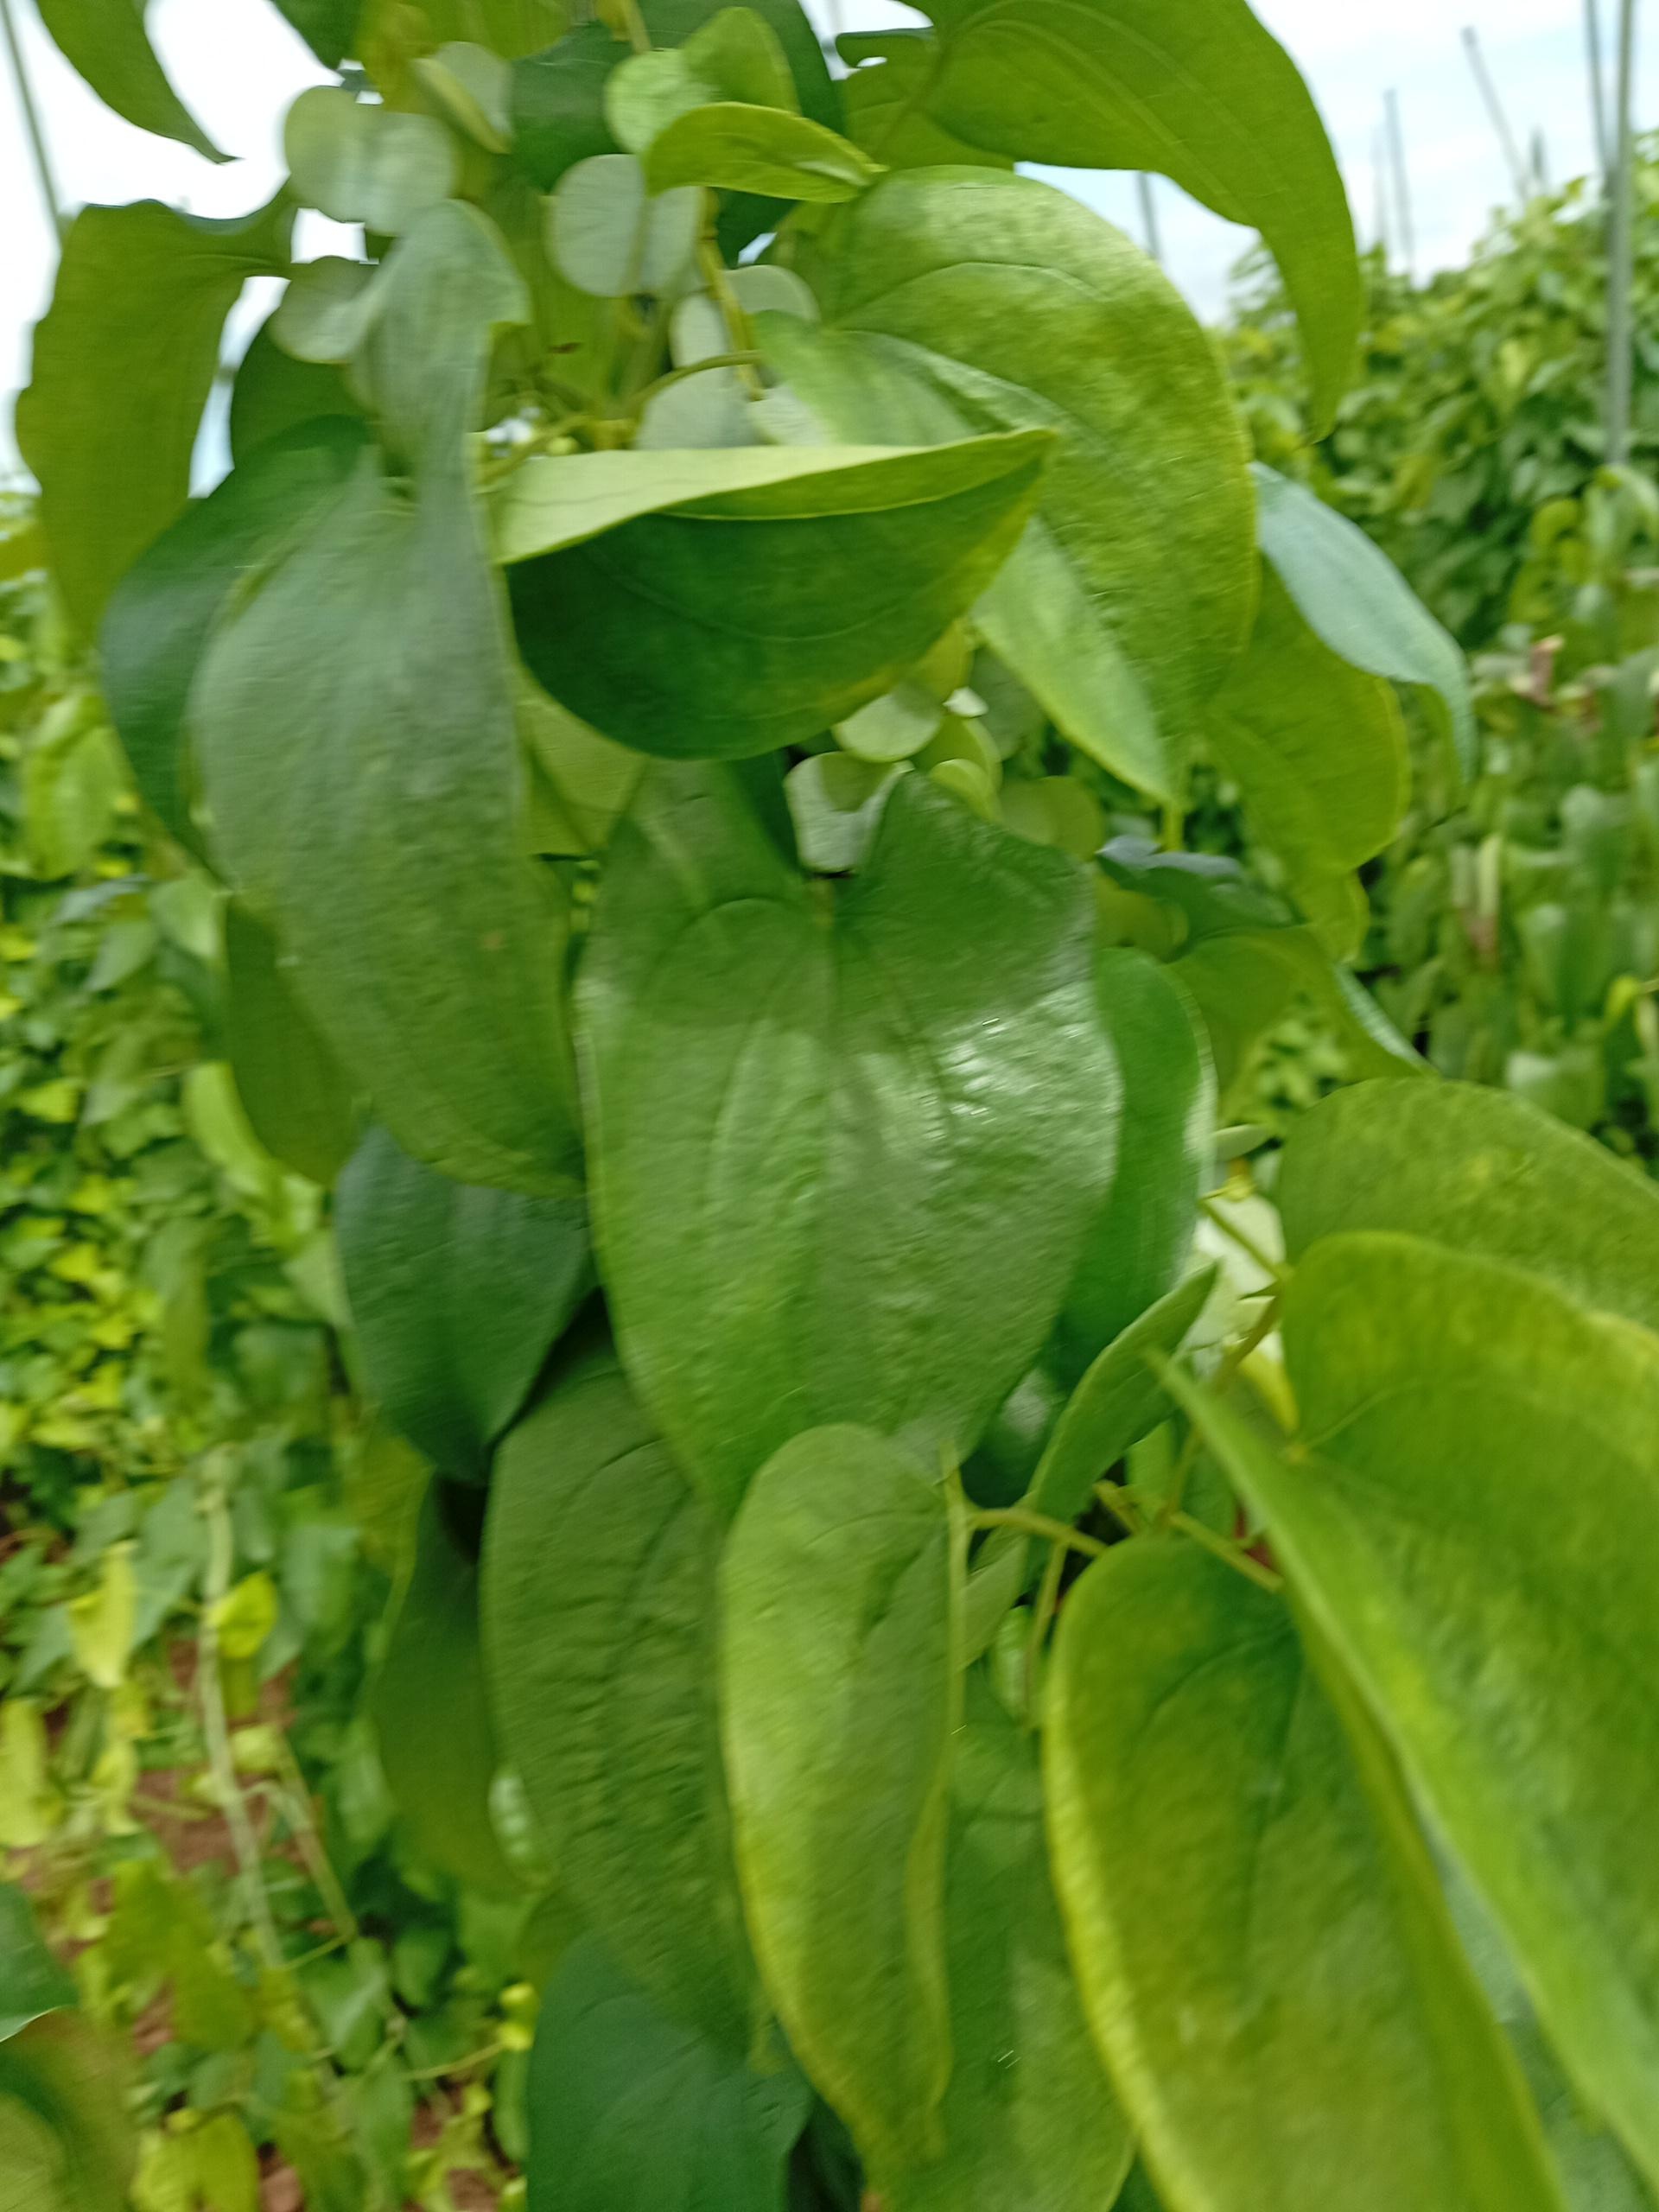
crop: yam
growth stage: flowering
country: Nigeria
